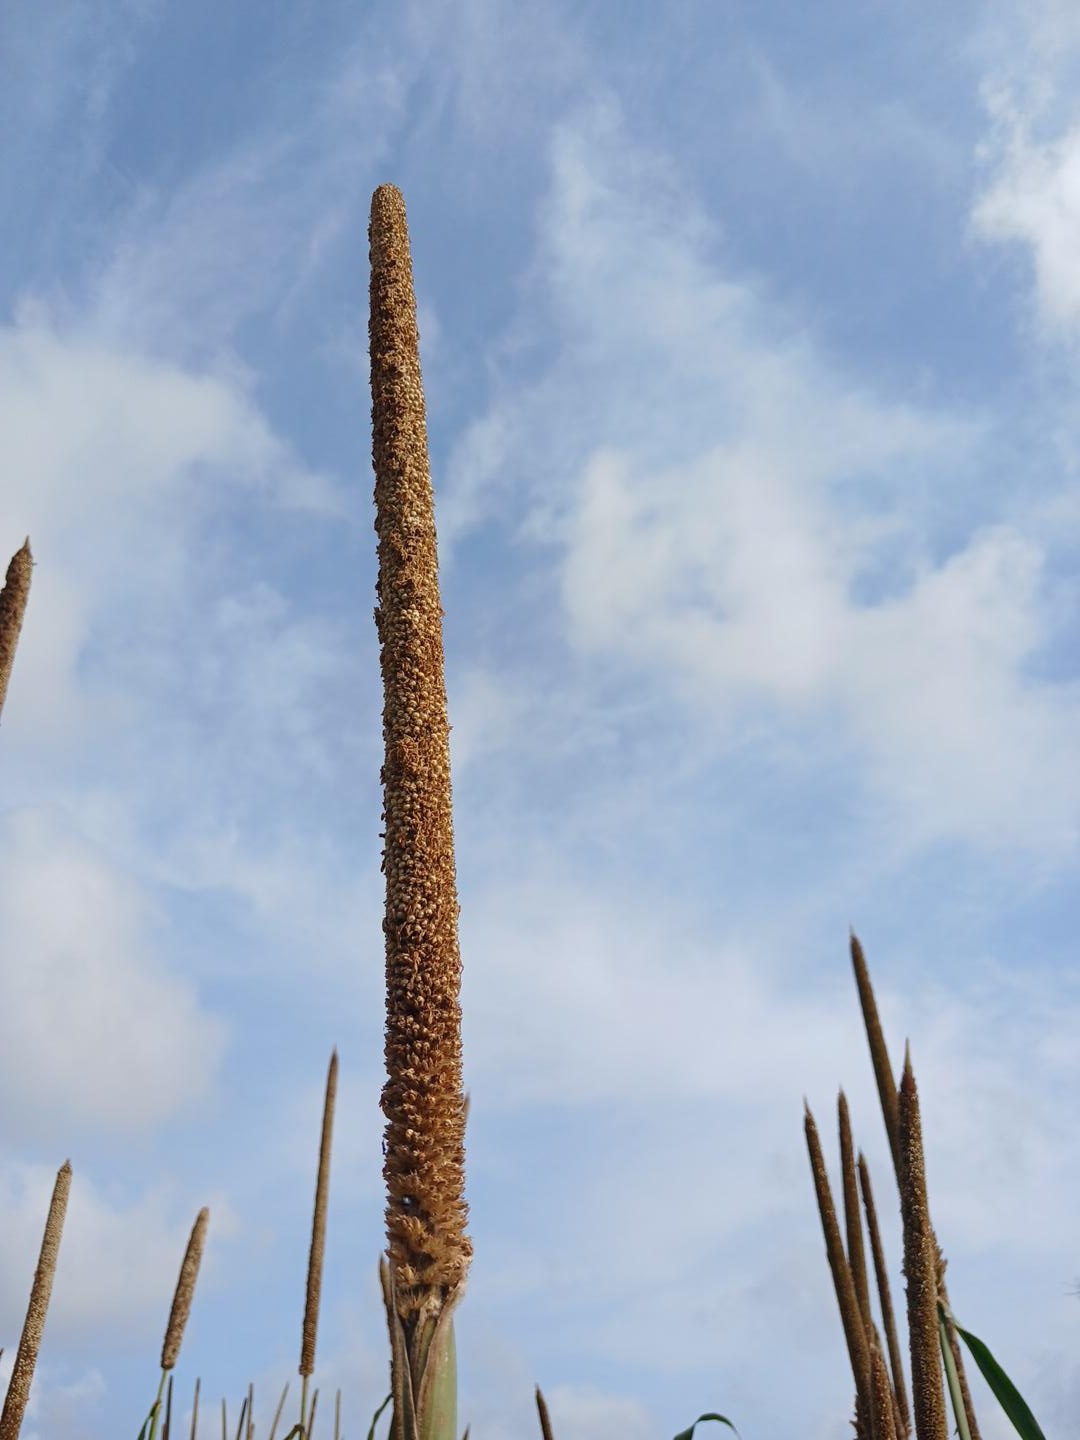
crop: pearl millet
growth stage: maturity
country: Senegal
